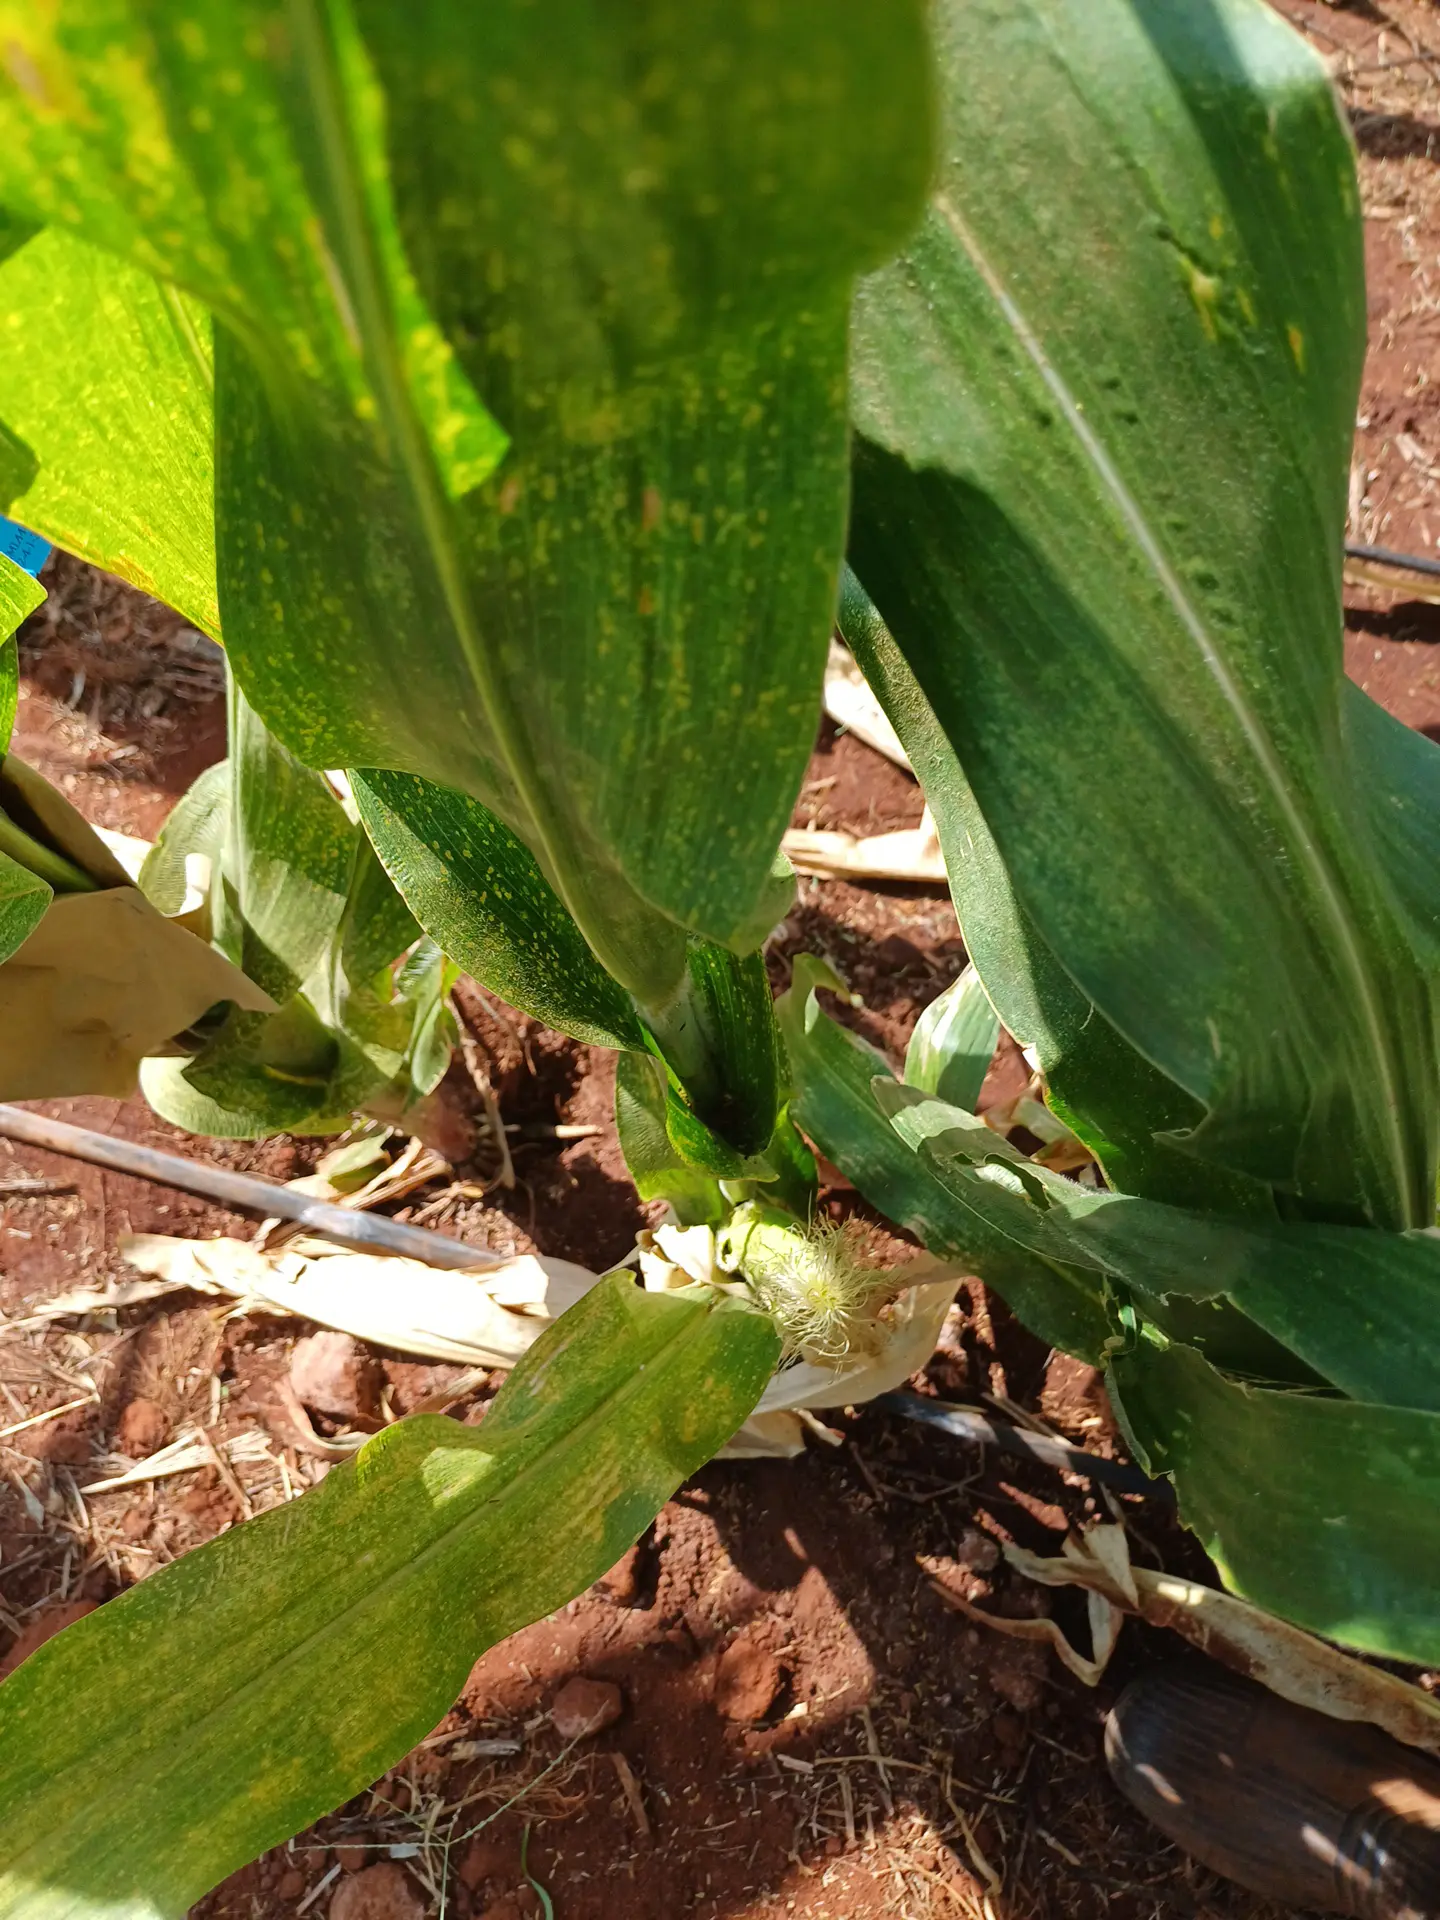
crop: maize
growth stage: flowering
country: Kenya
